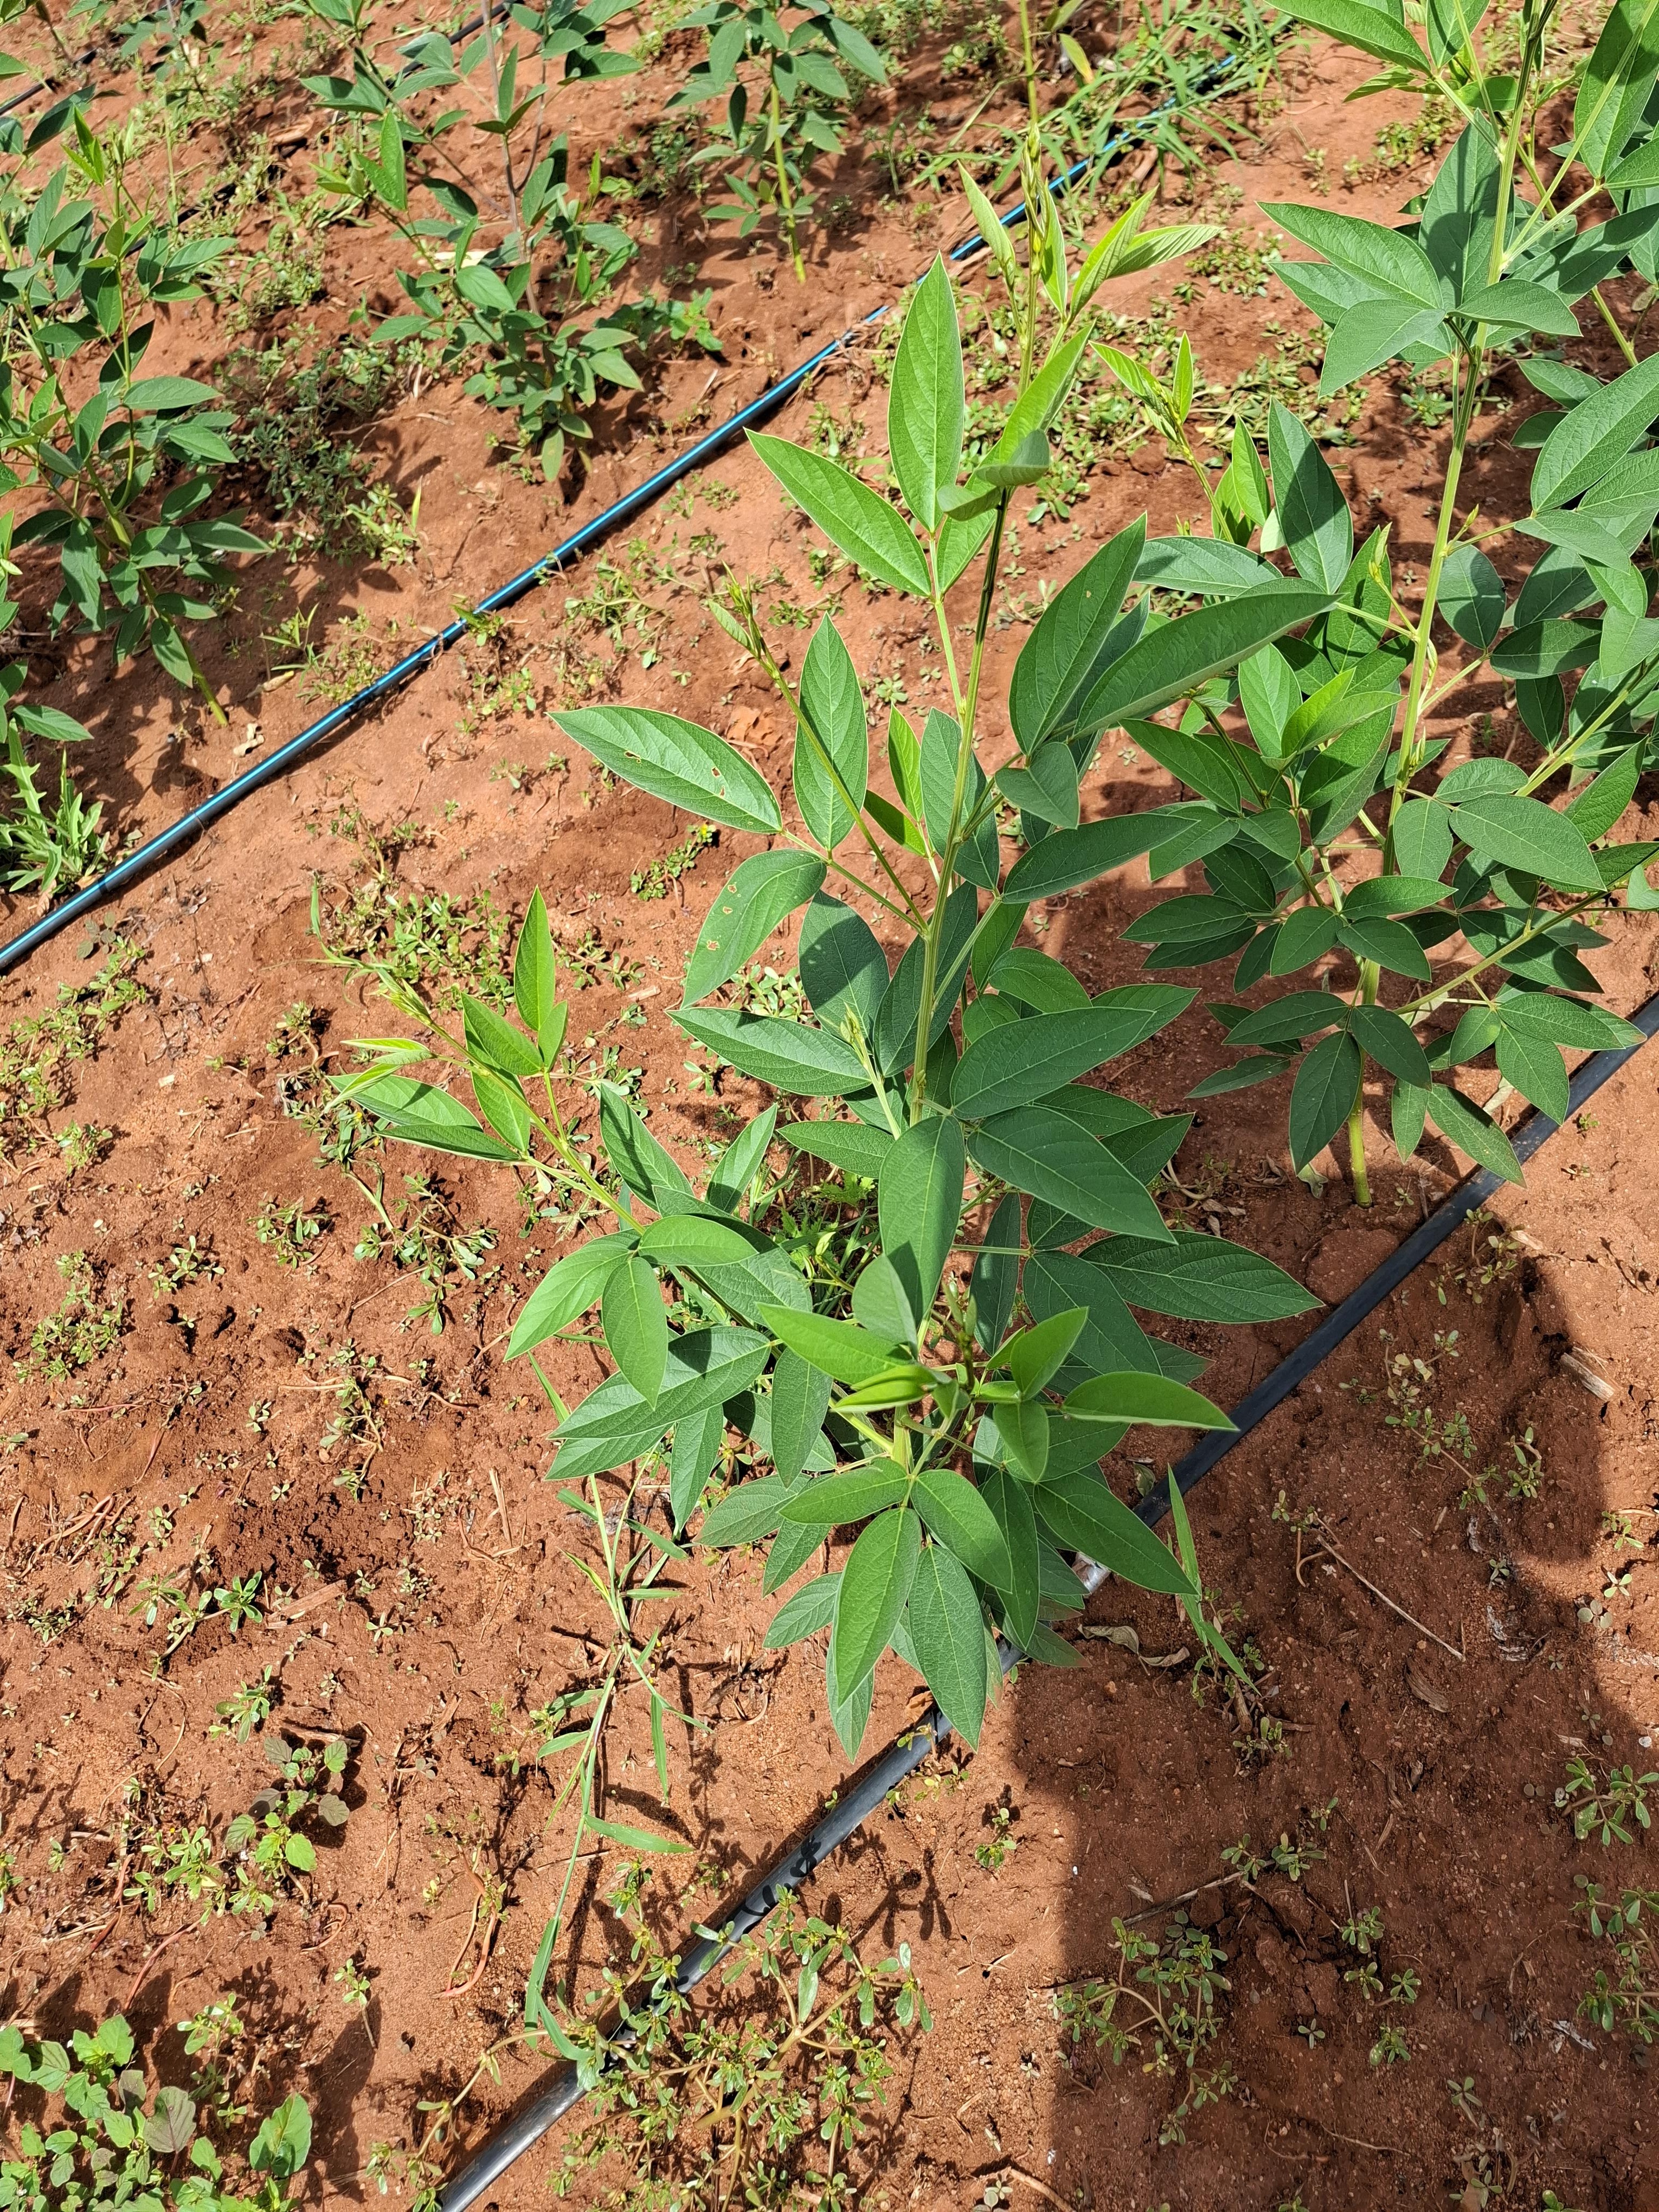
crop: pigeonpea
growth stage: flowering
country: Kenya
